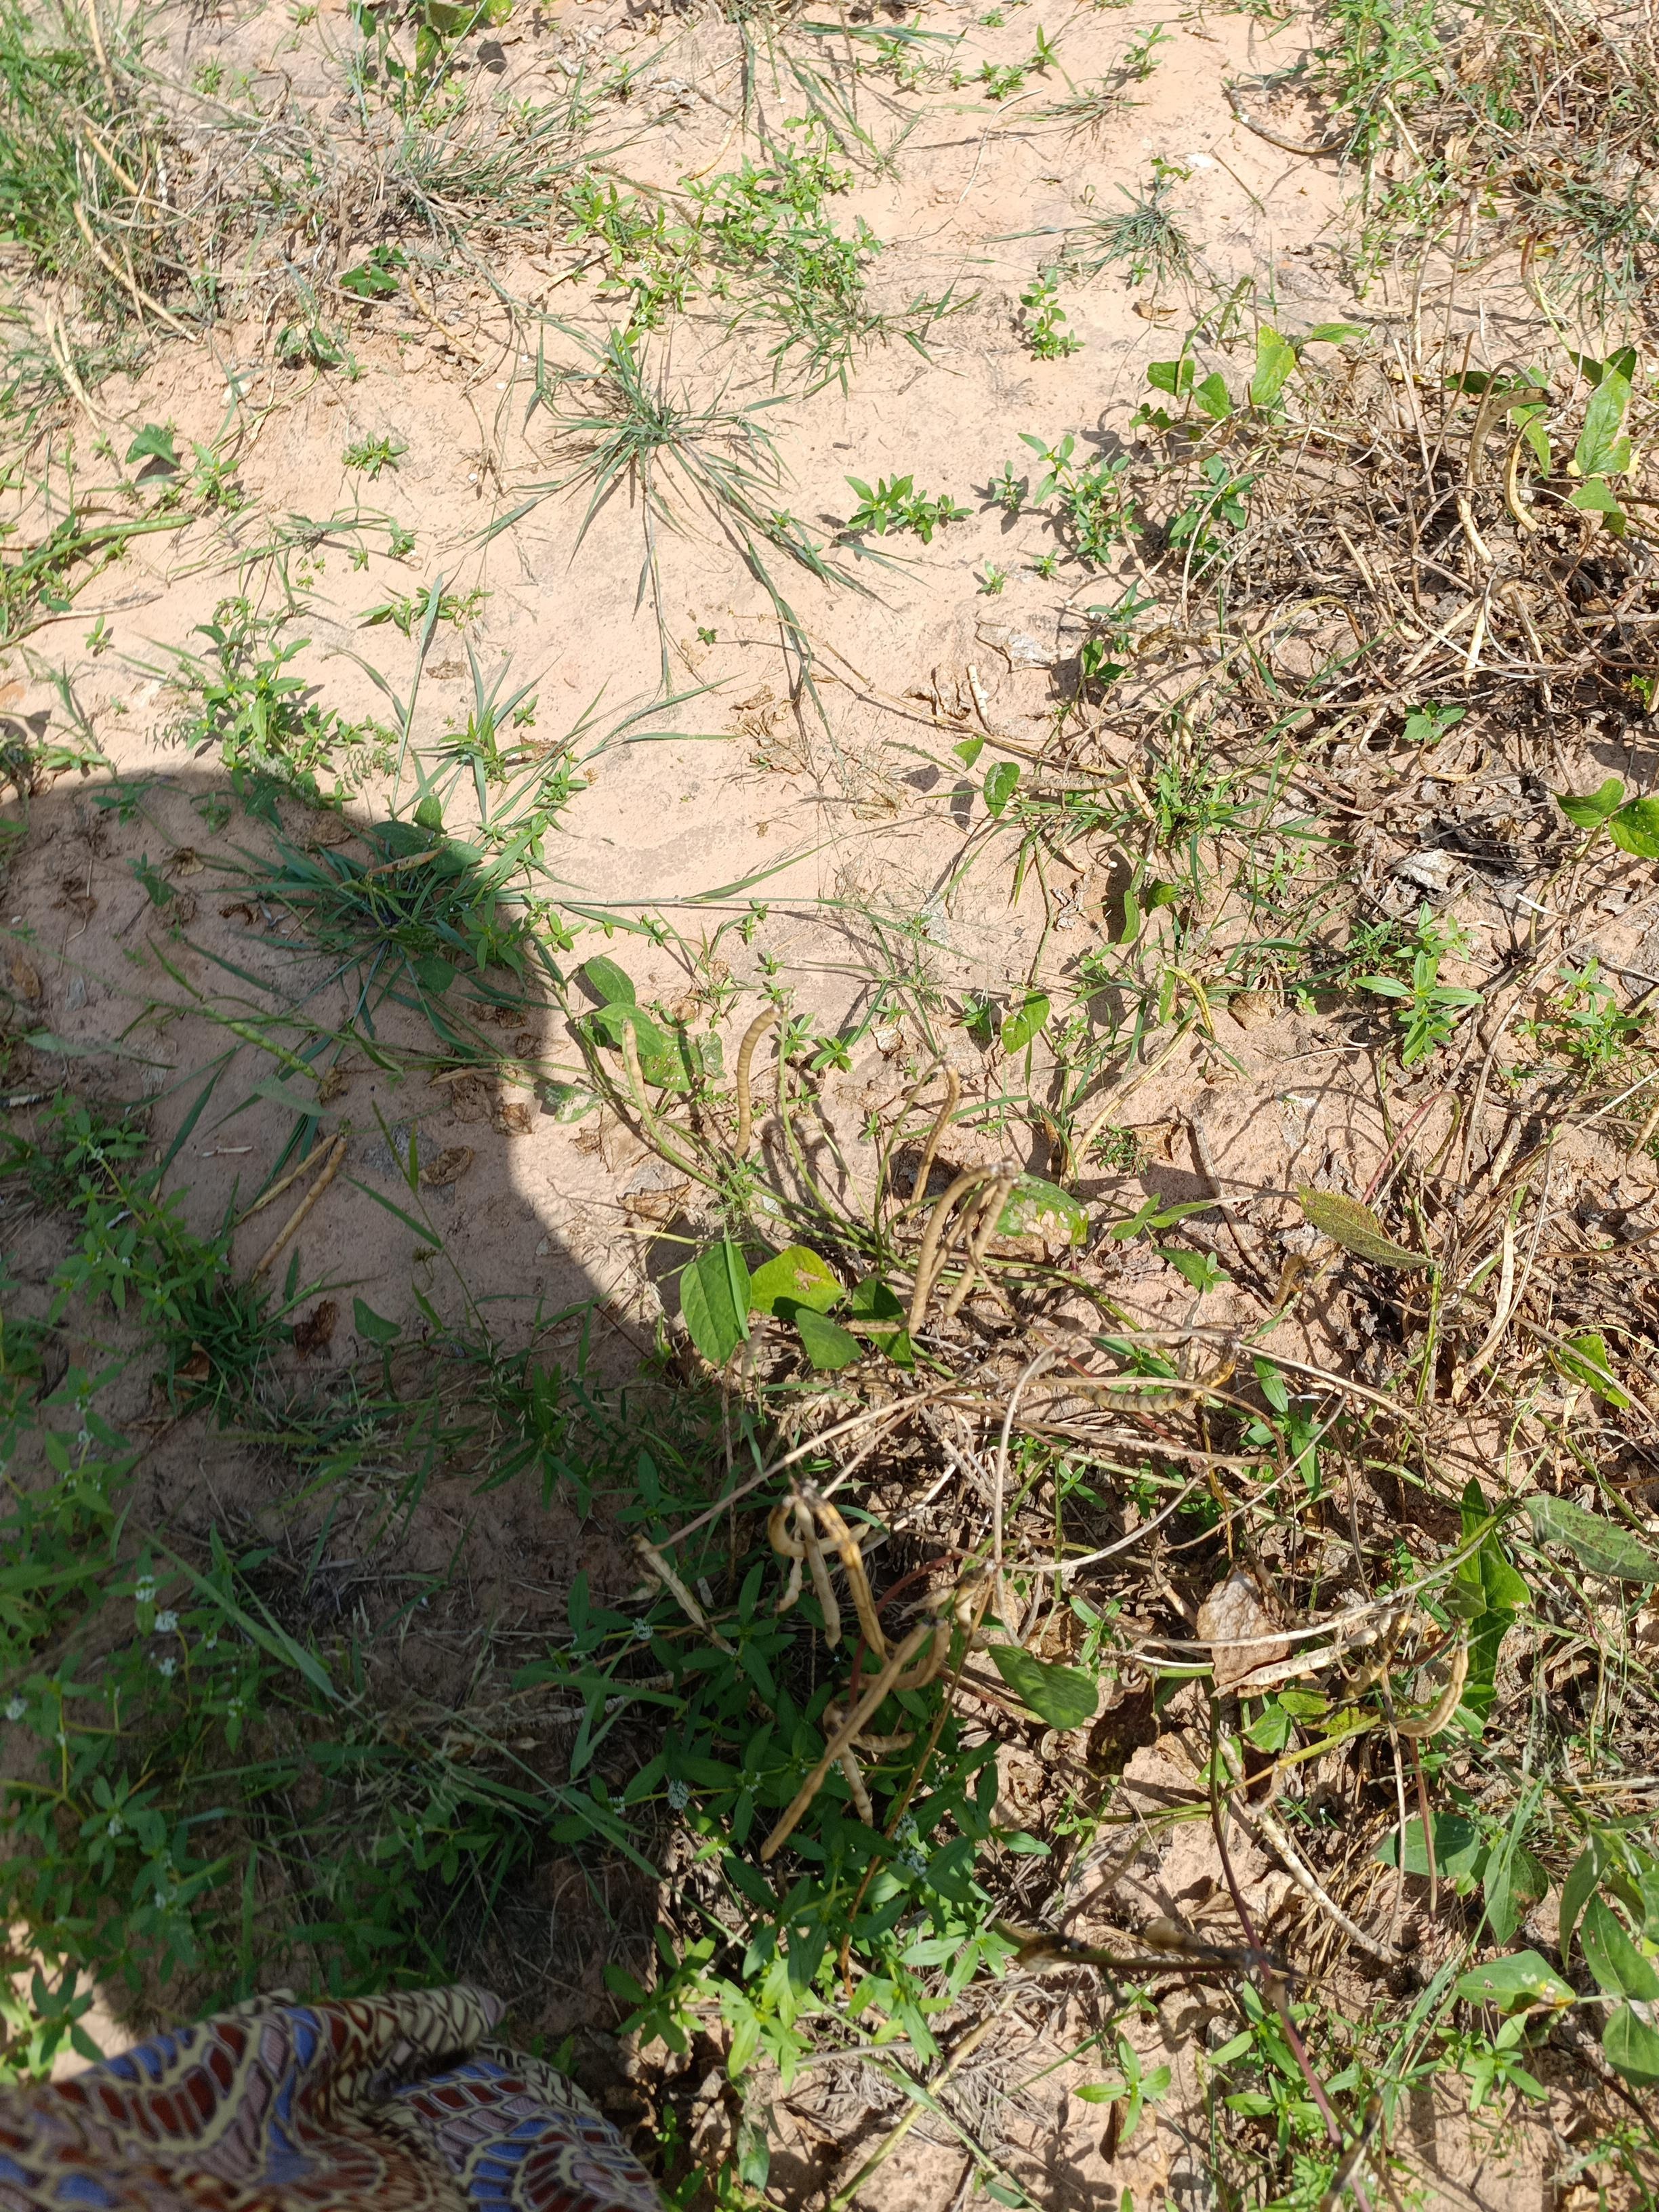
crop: cowpea
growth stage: maturity
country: Nigeria
